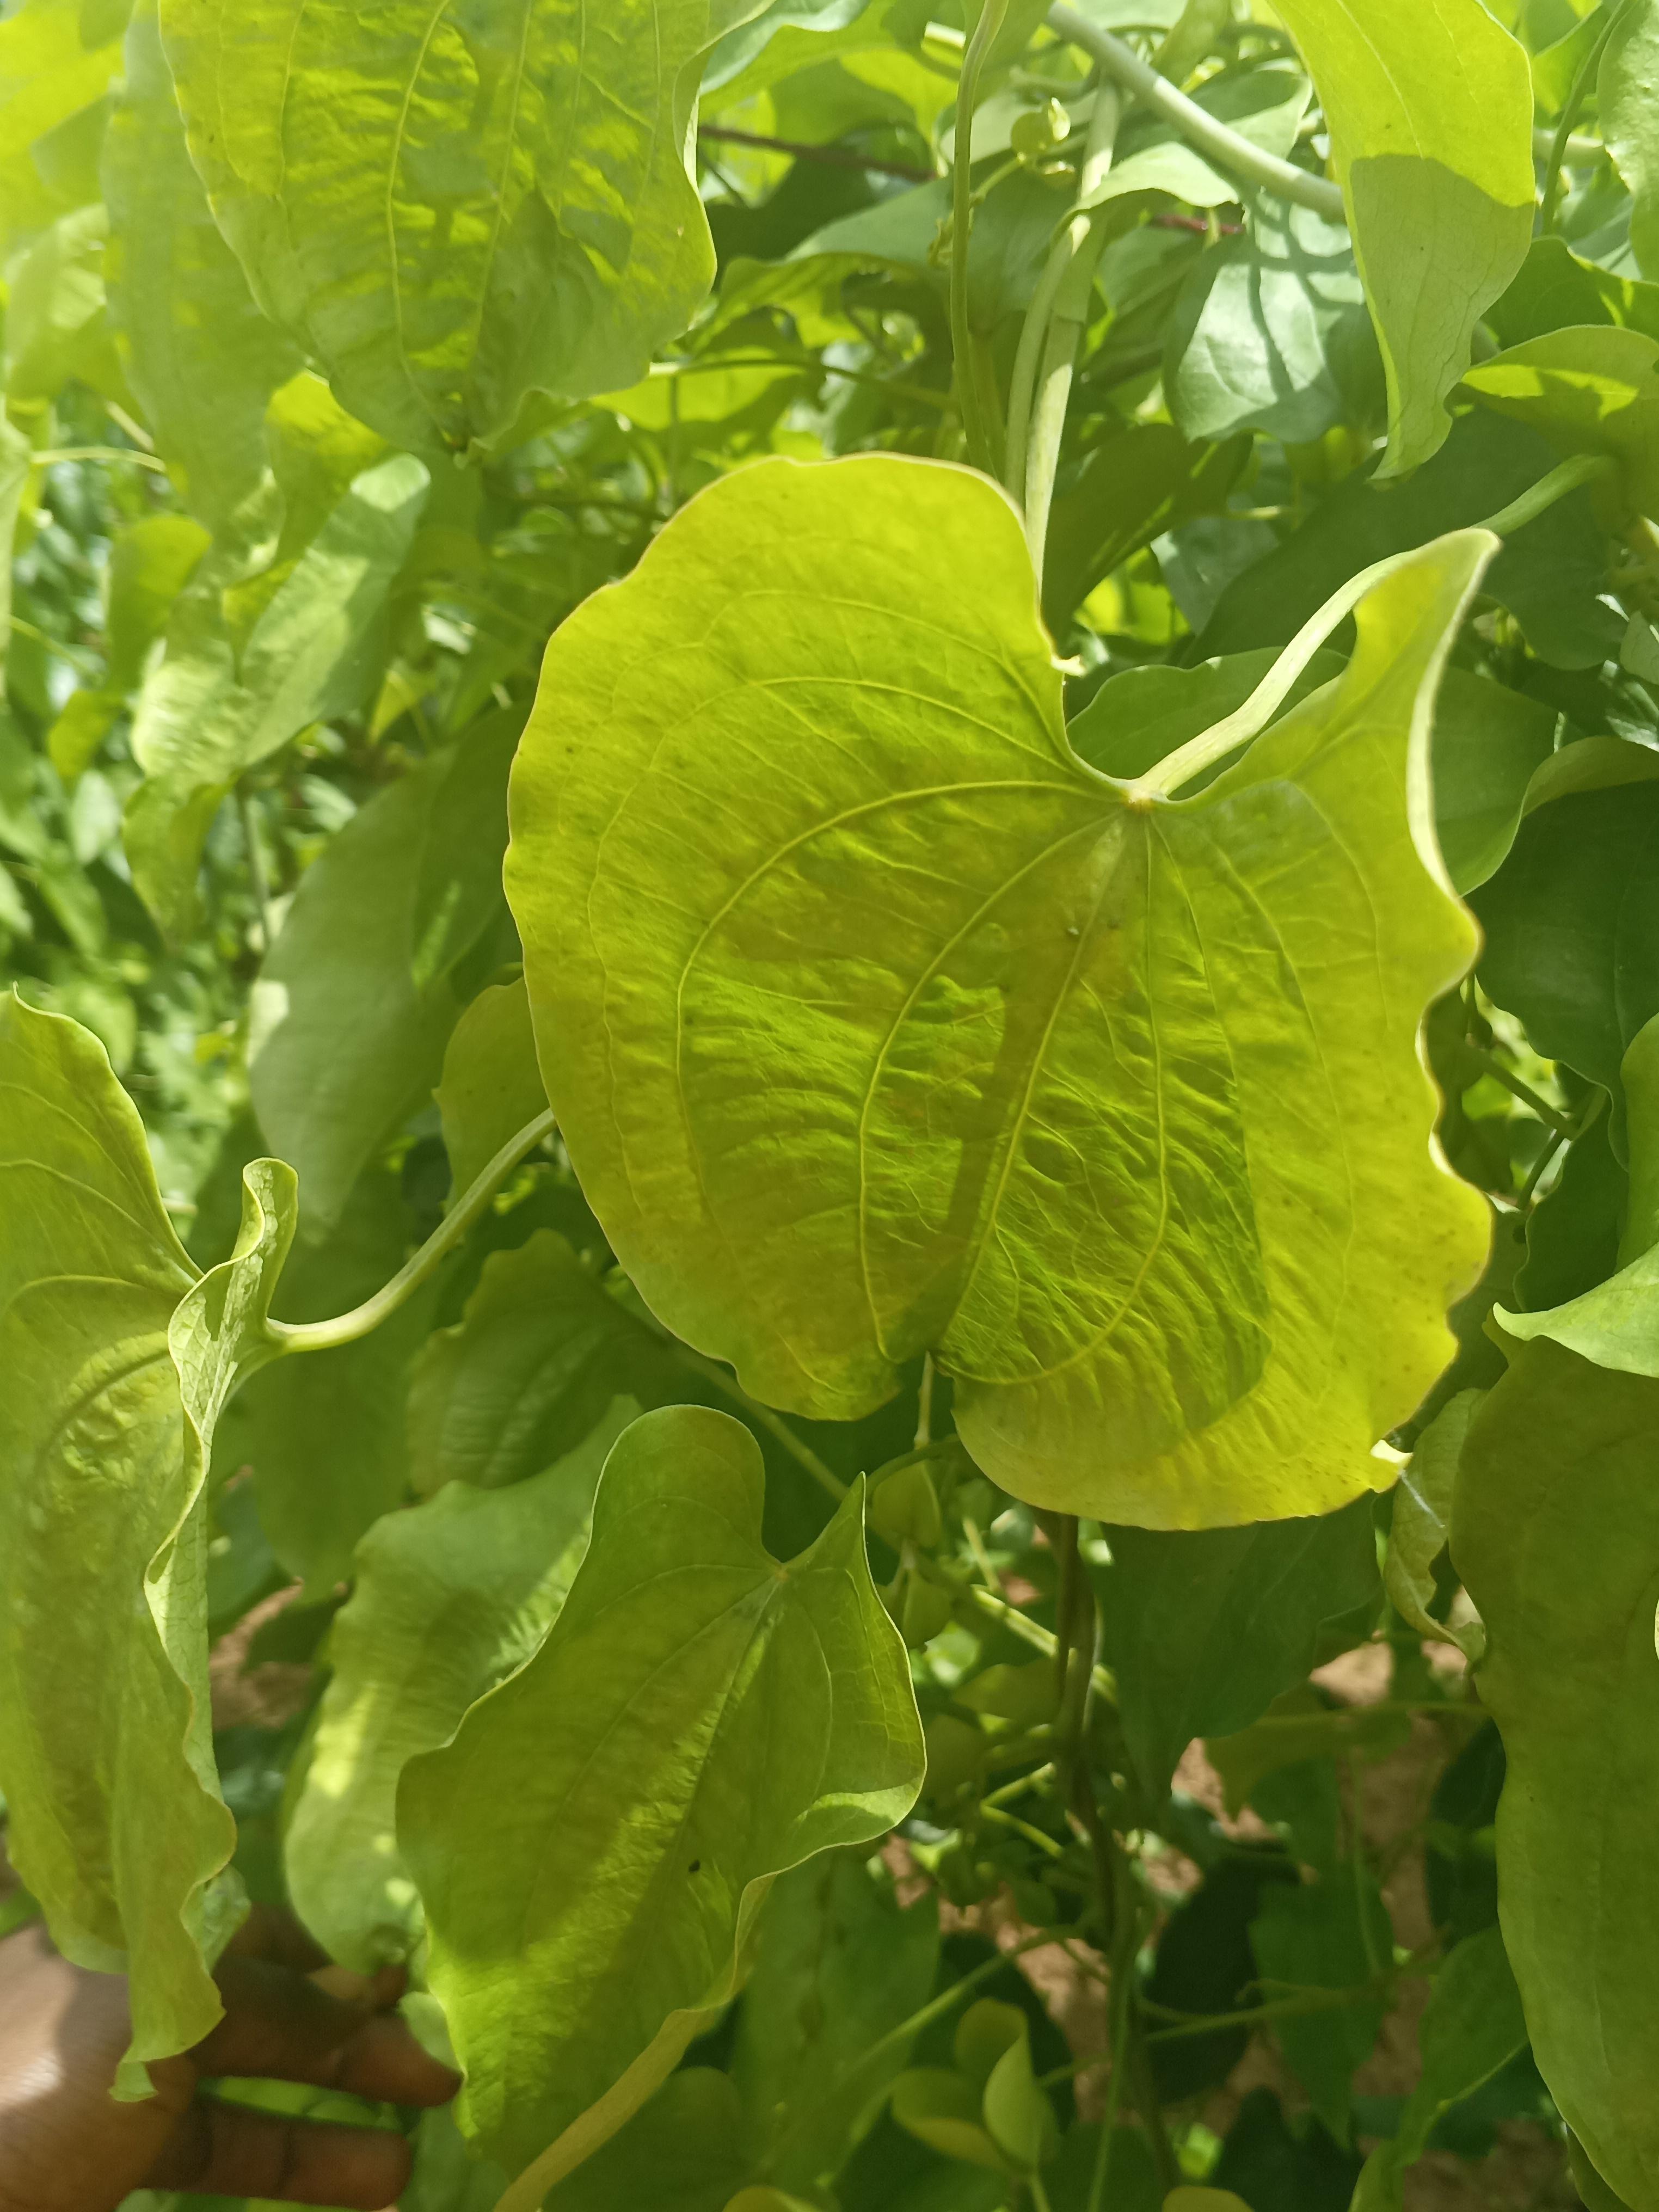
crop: yam
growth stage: flowering
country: Nigeria
